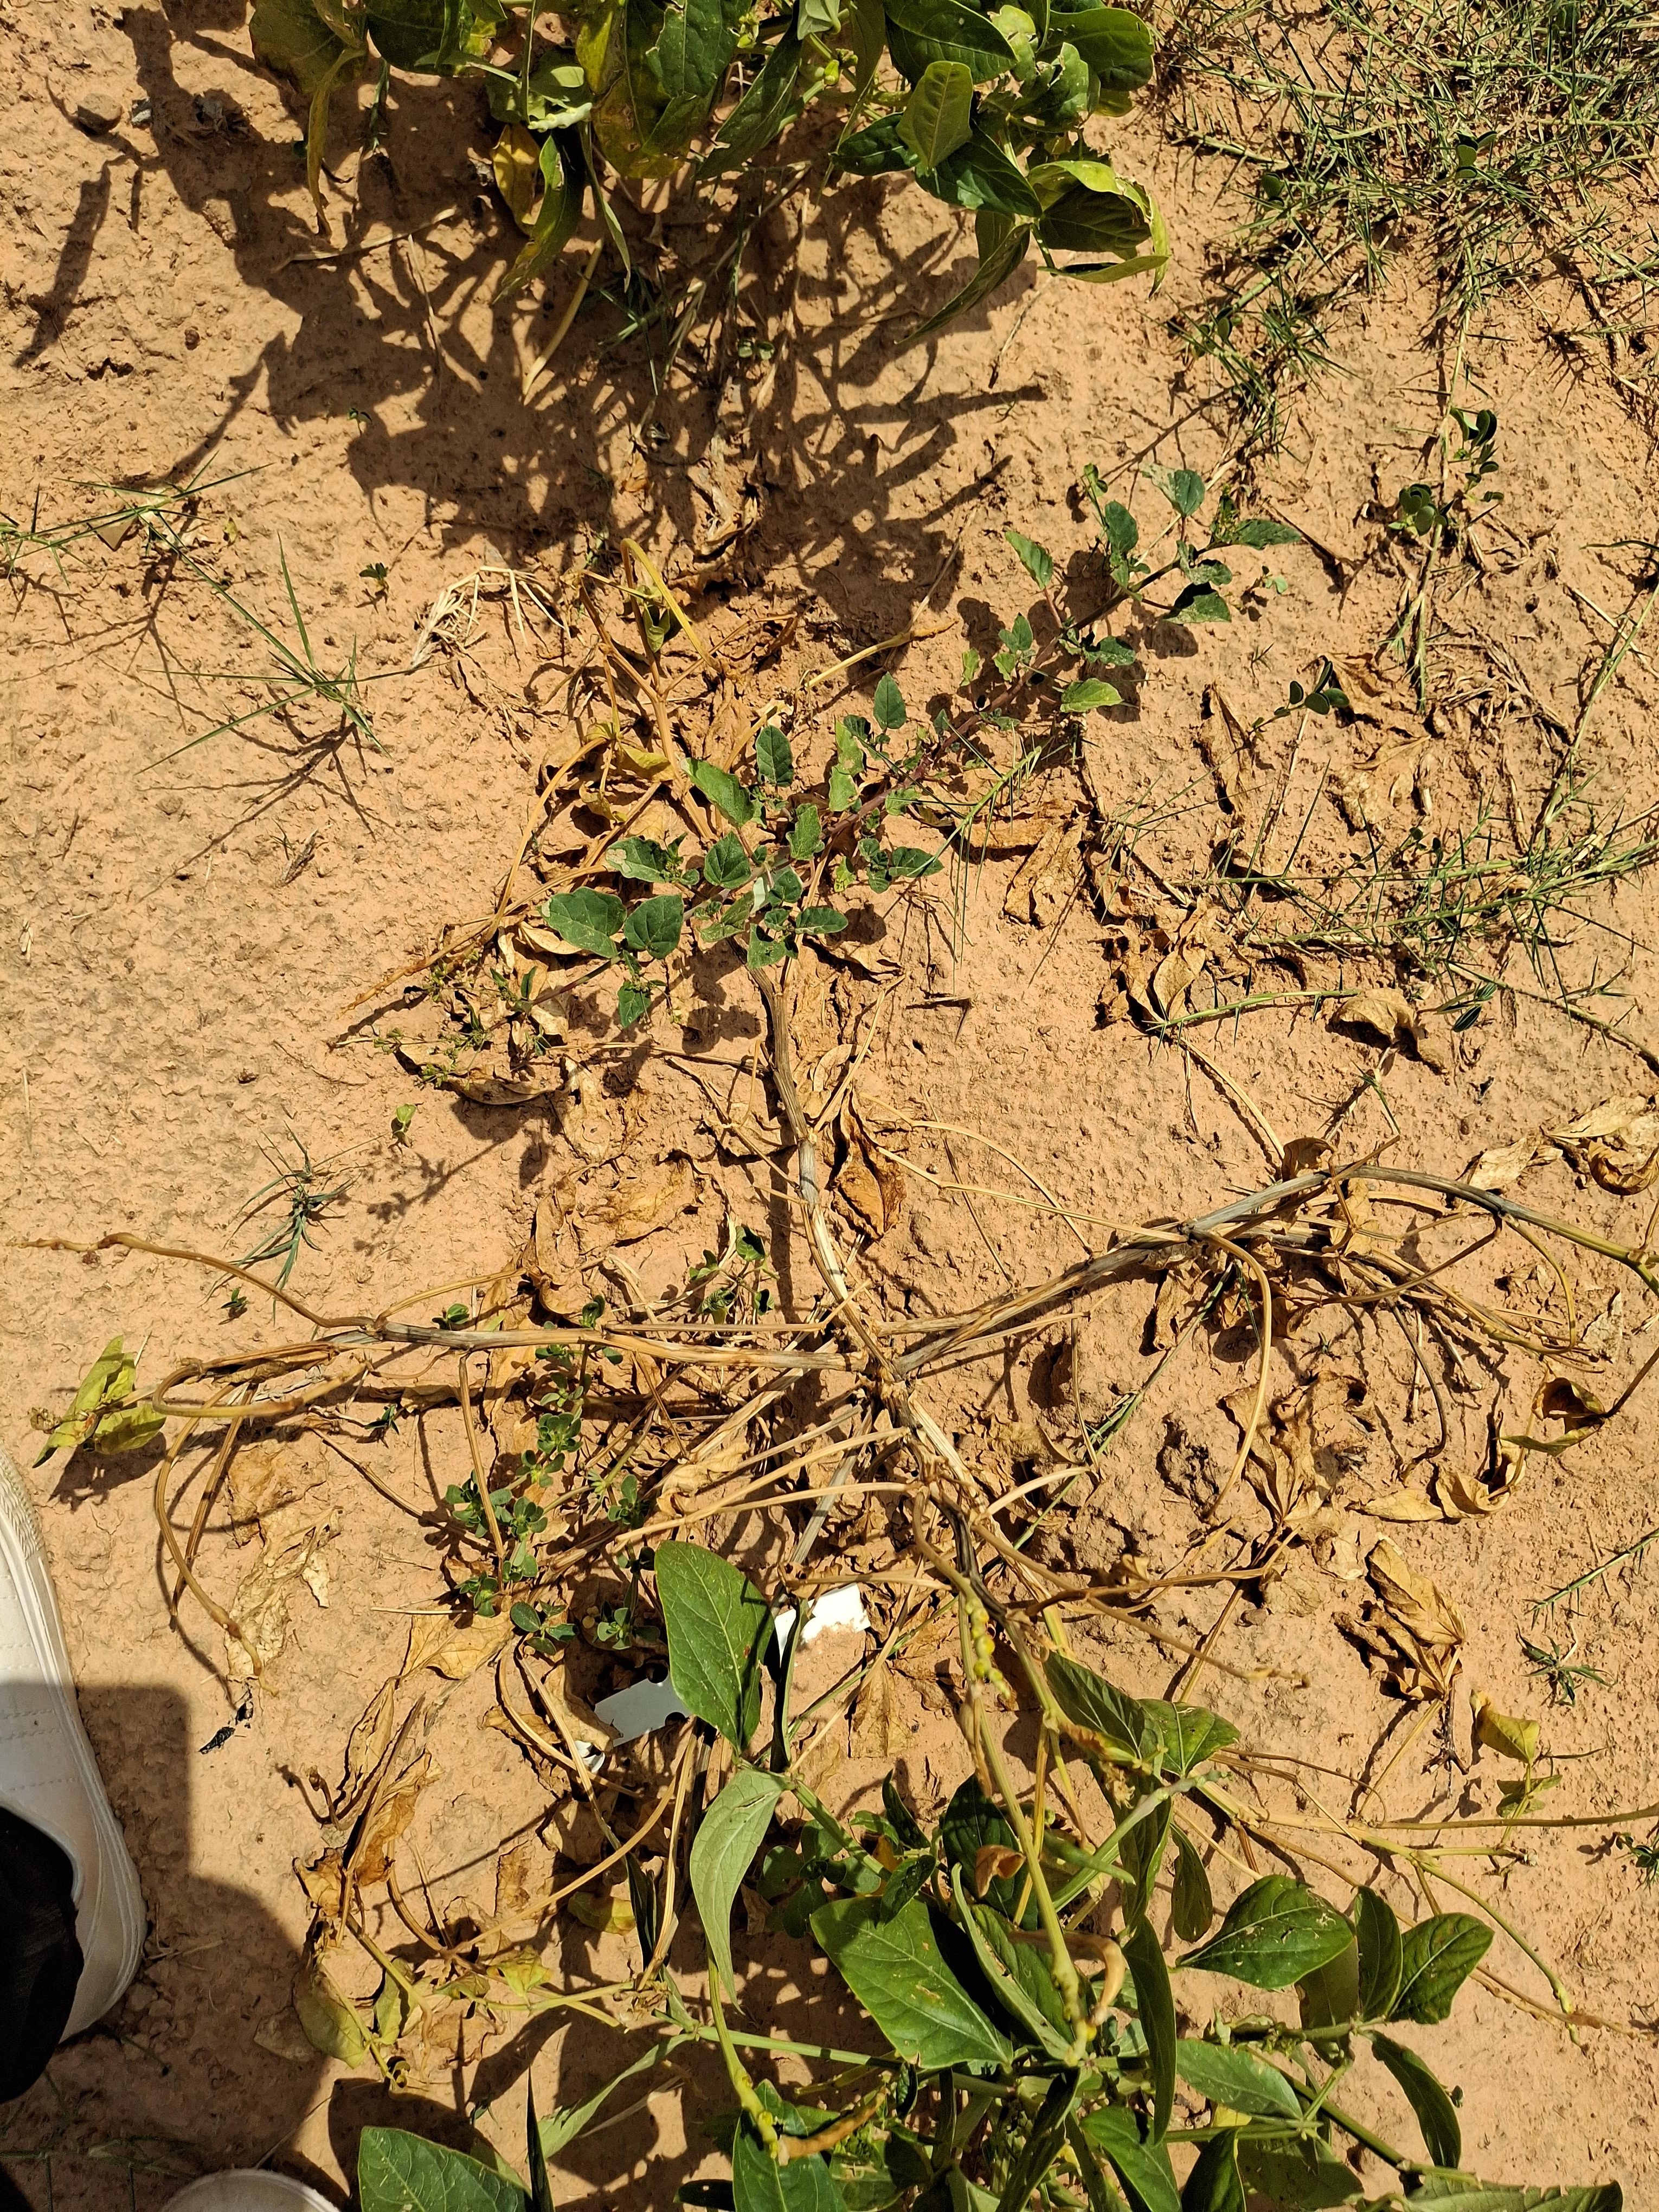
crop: cowpea
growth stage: harvest maturity
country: Nigeria
